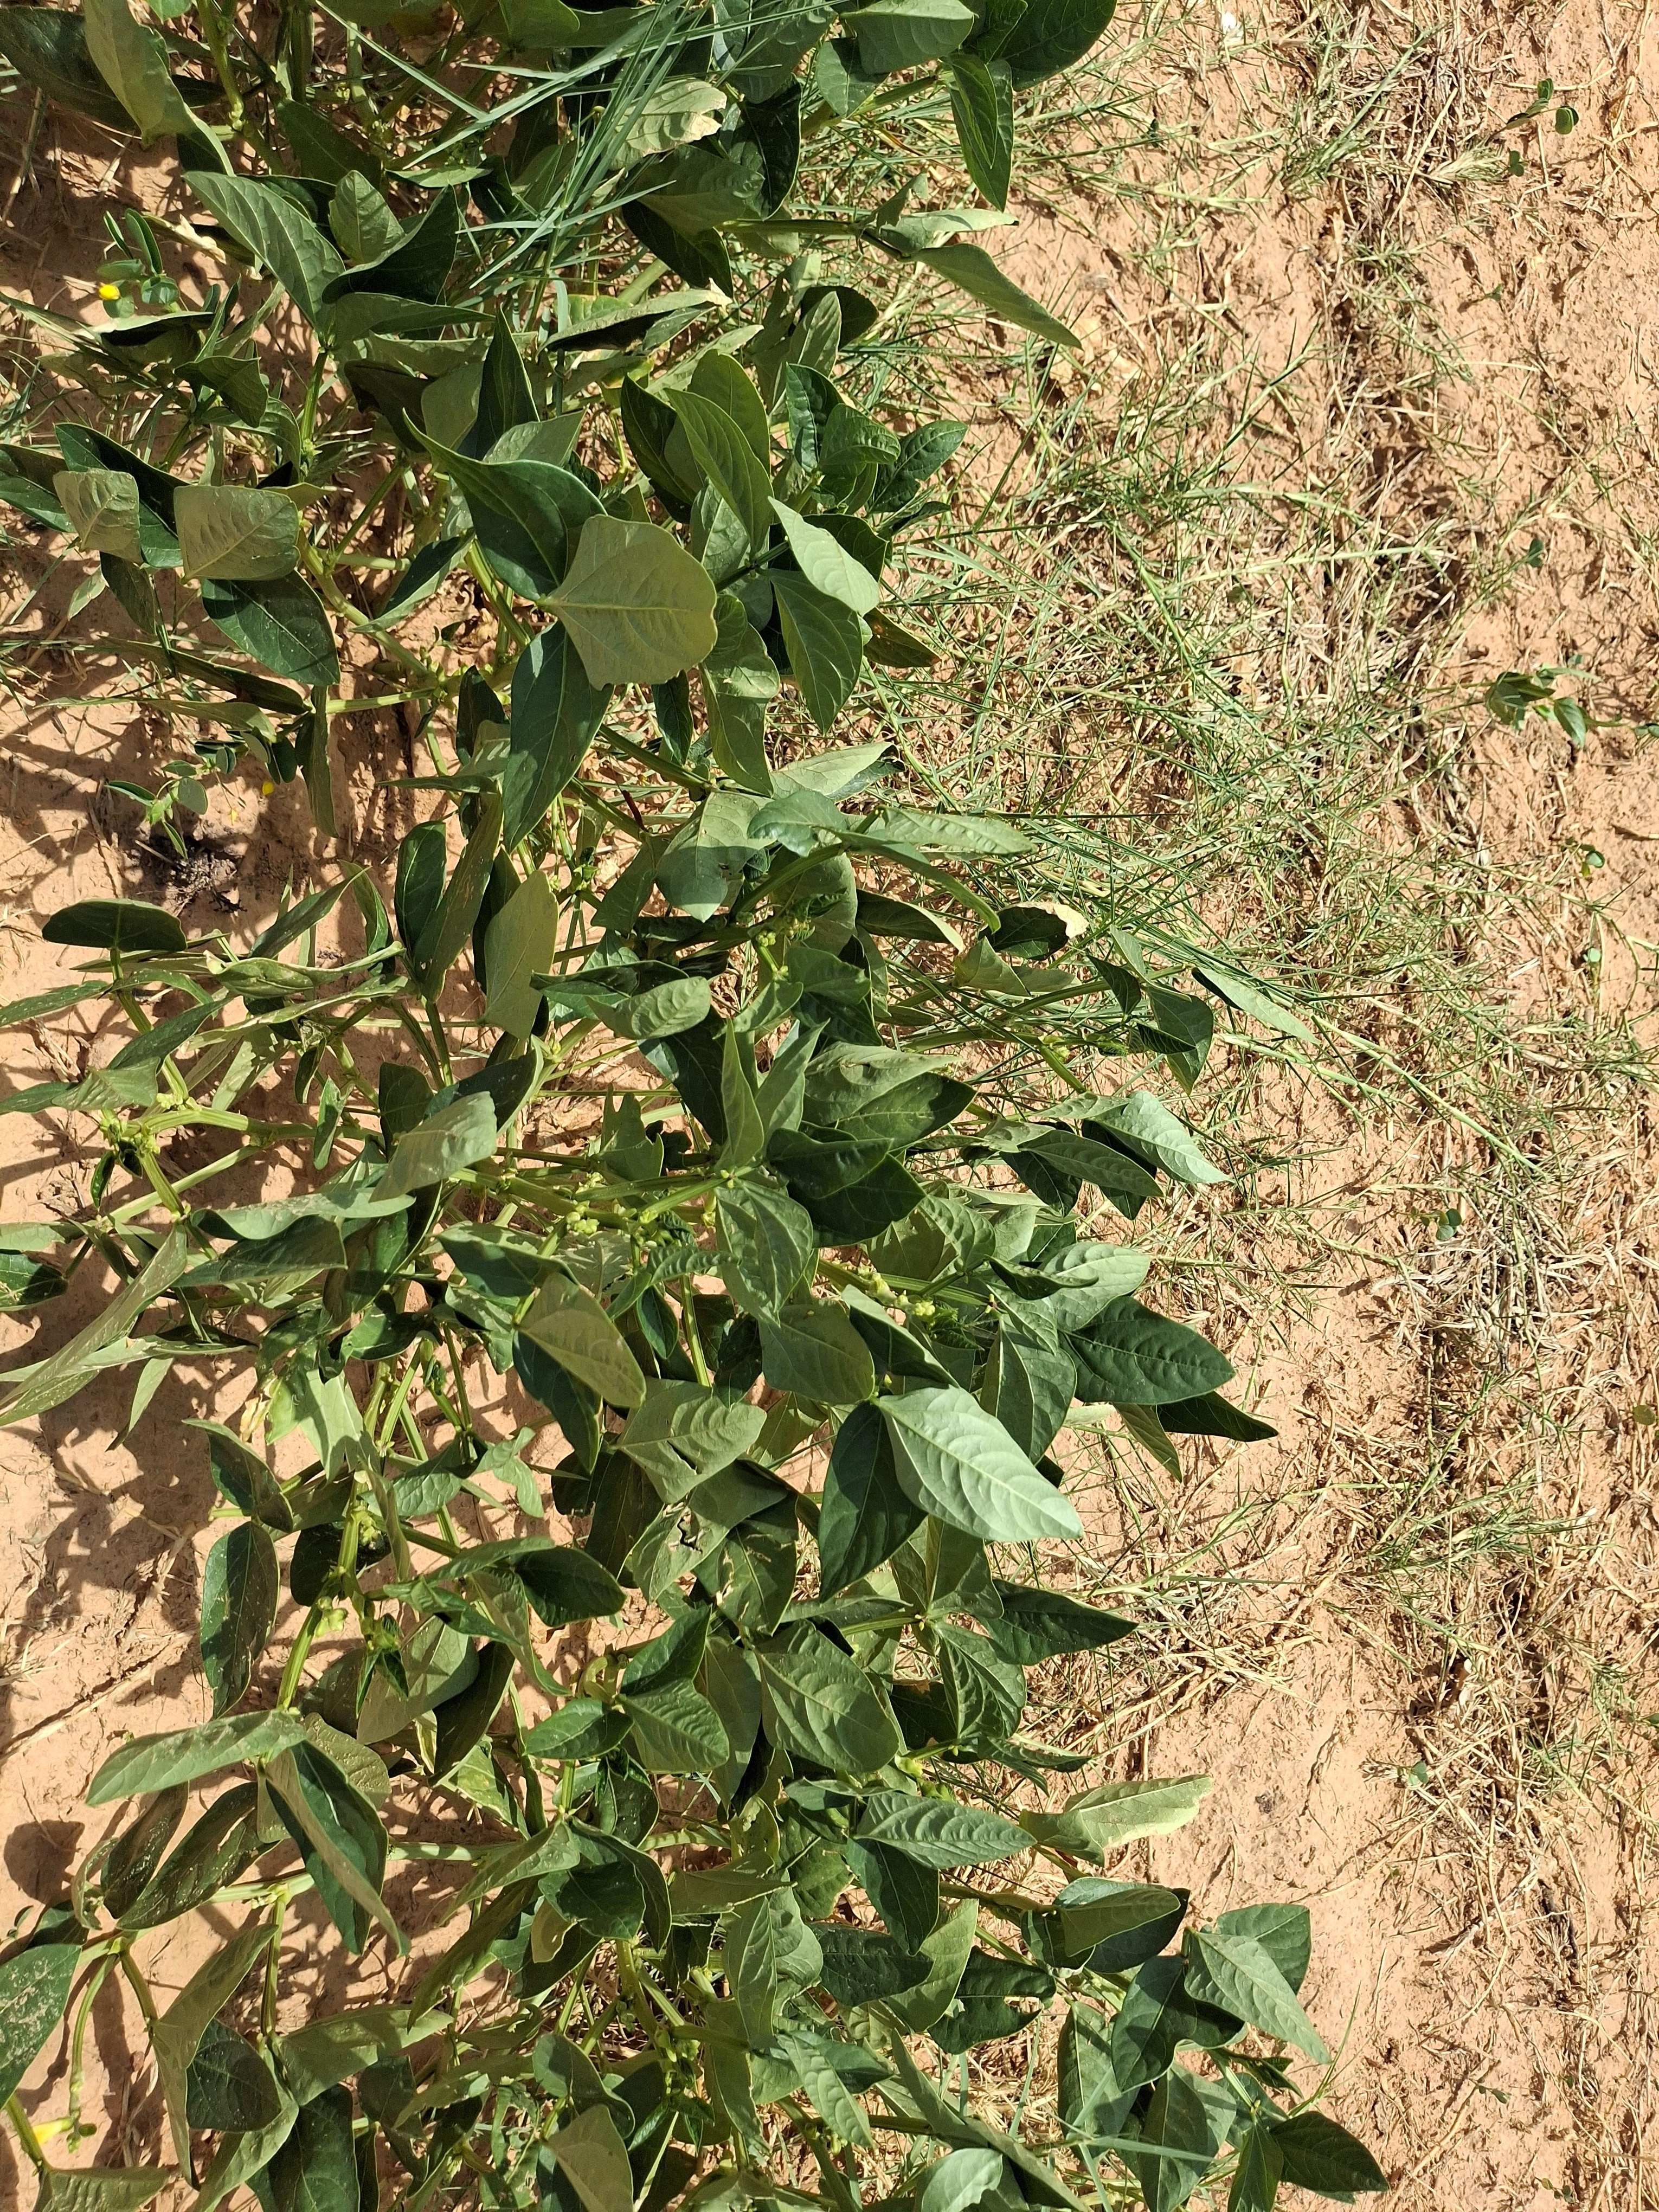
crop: cowpea
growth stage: harvest maturity
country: Nigeria
